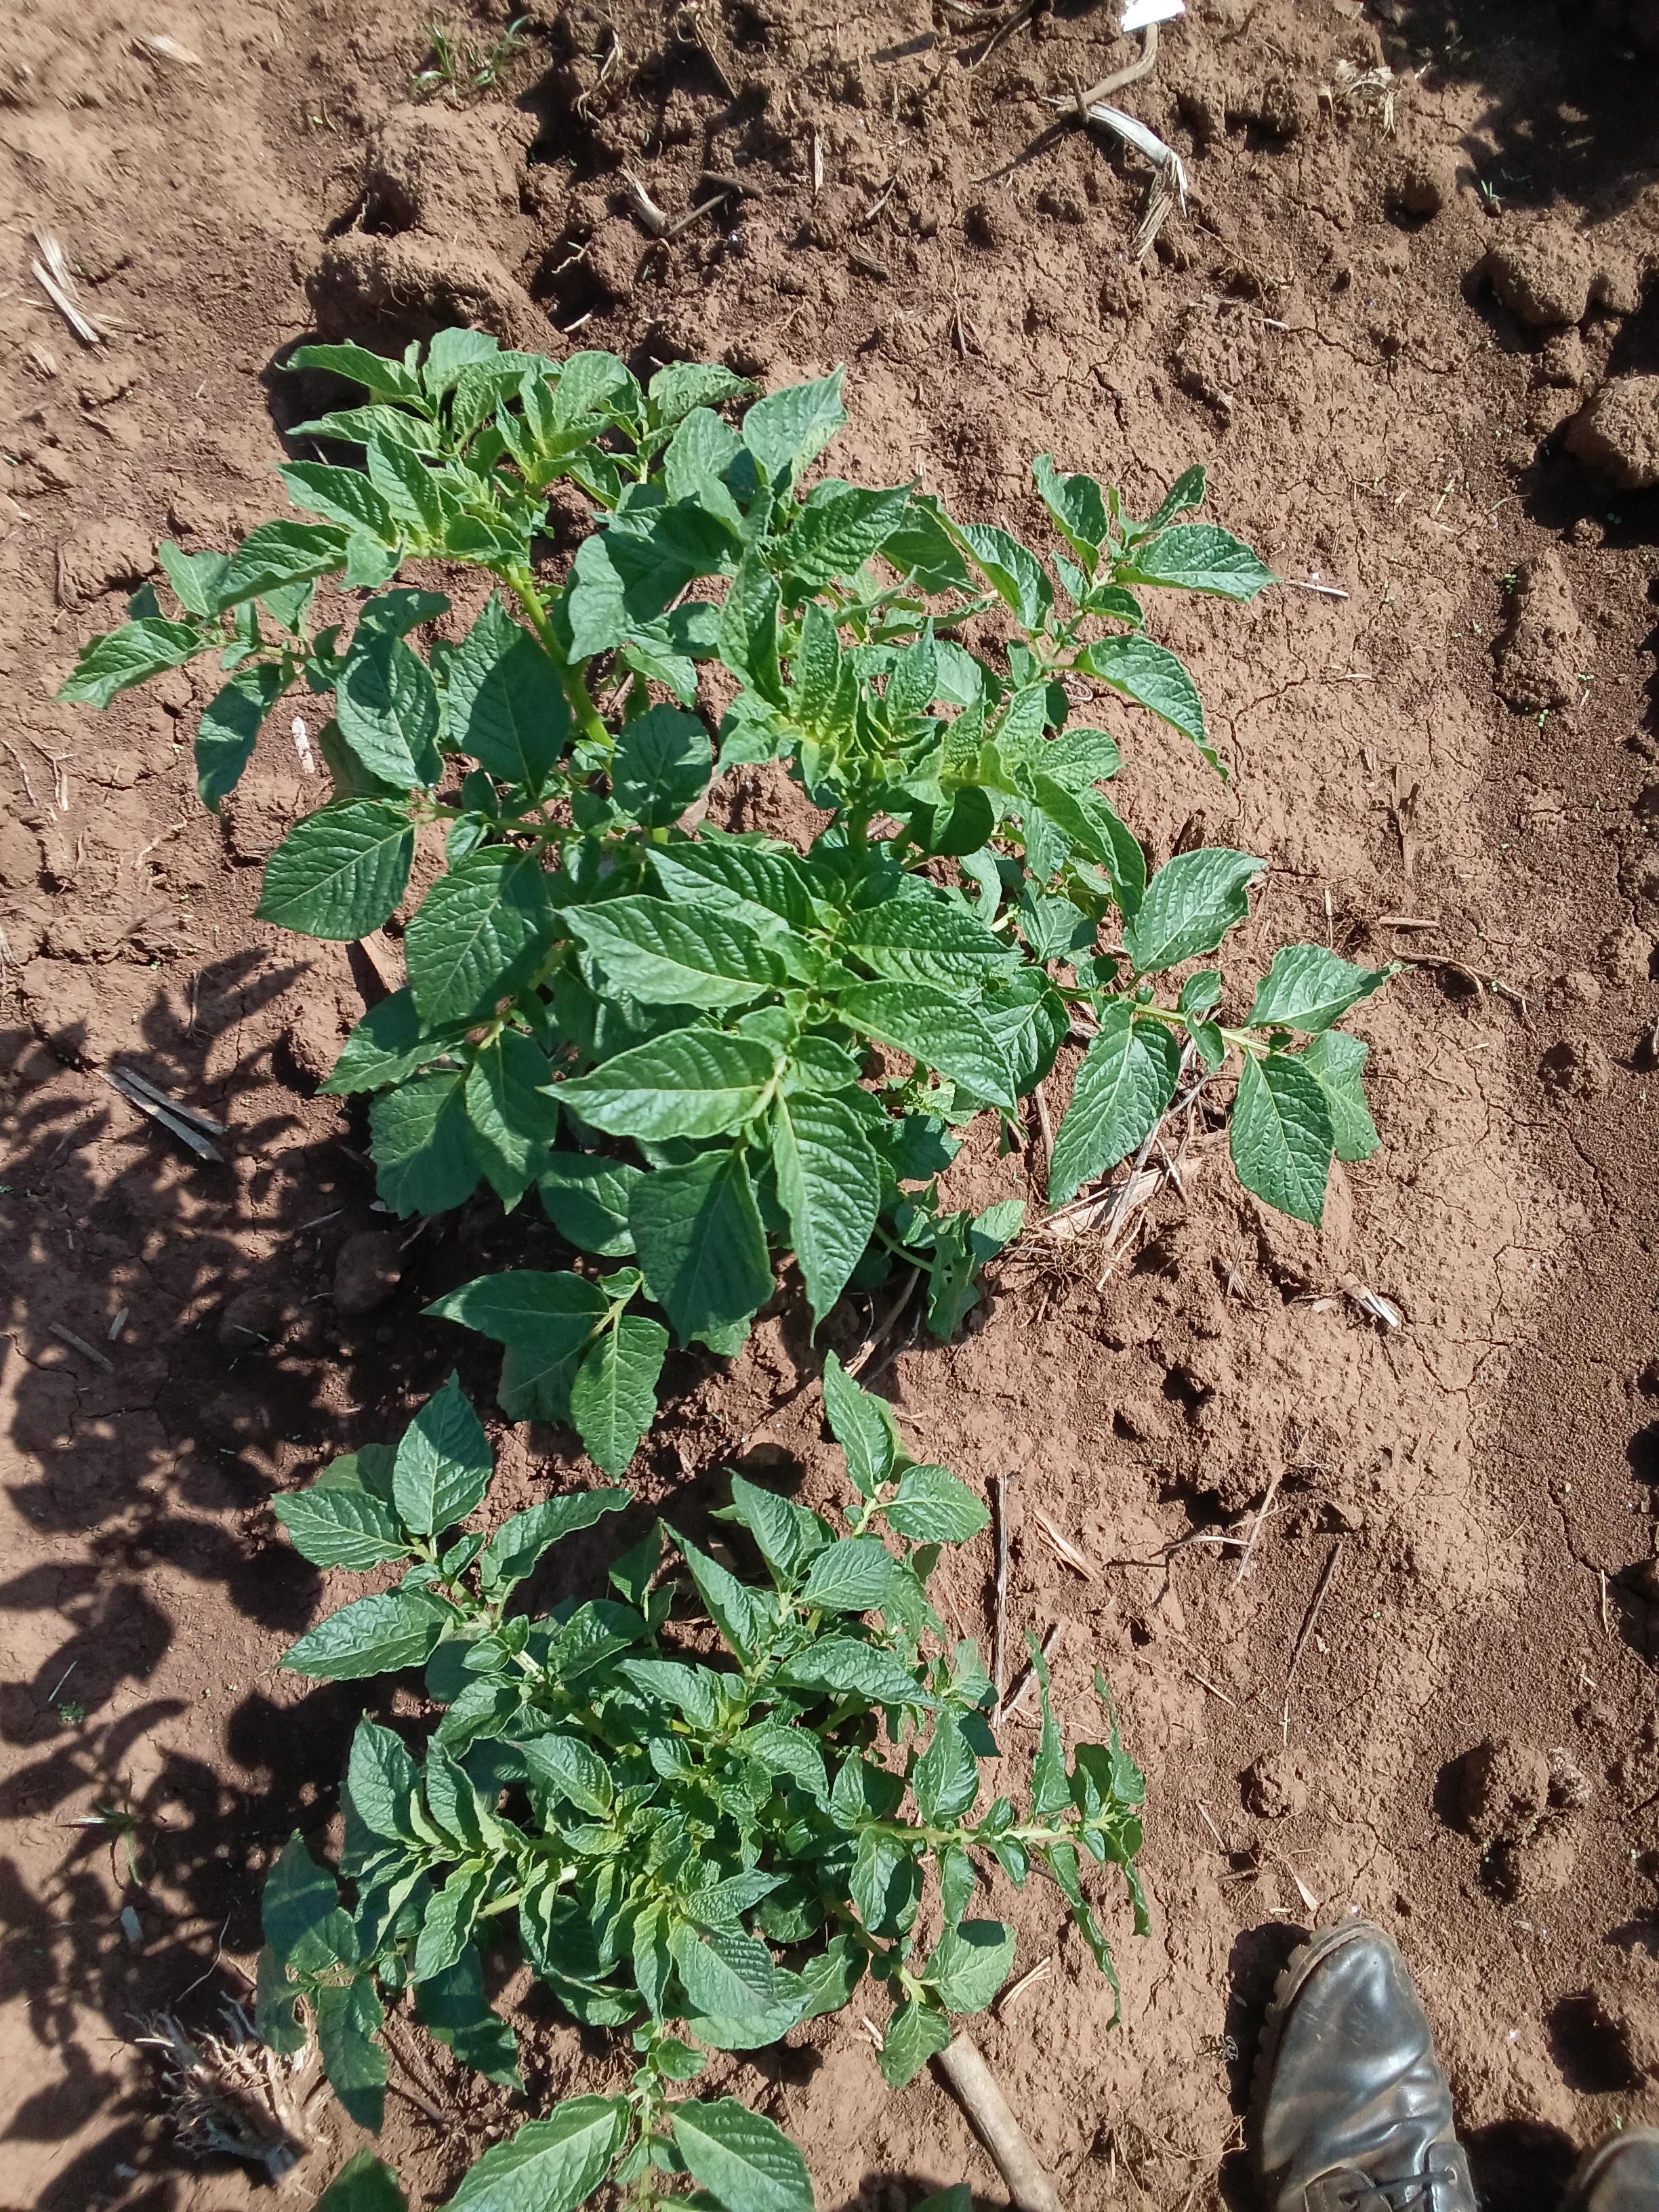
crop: potato
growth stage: vegetative
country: Kenya
